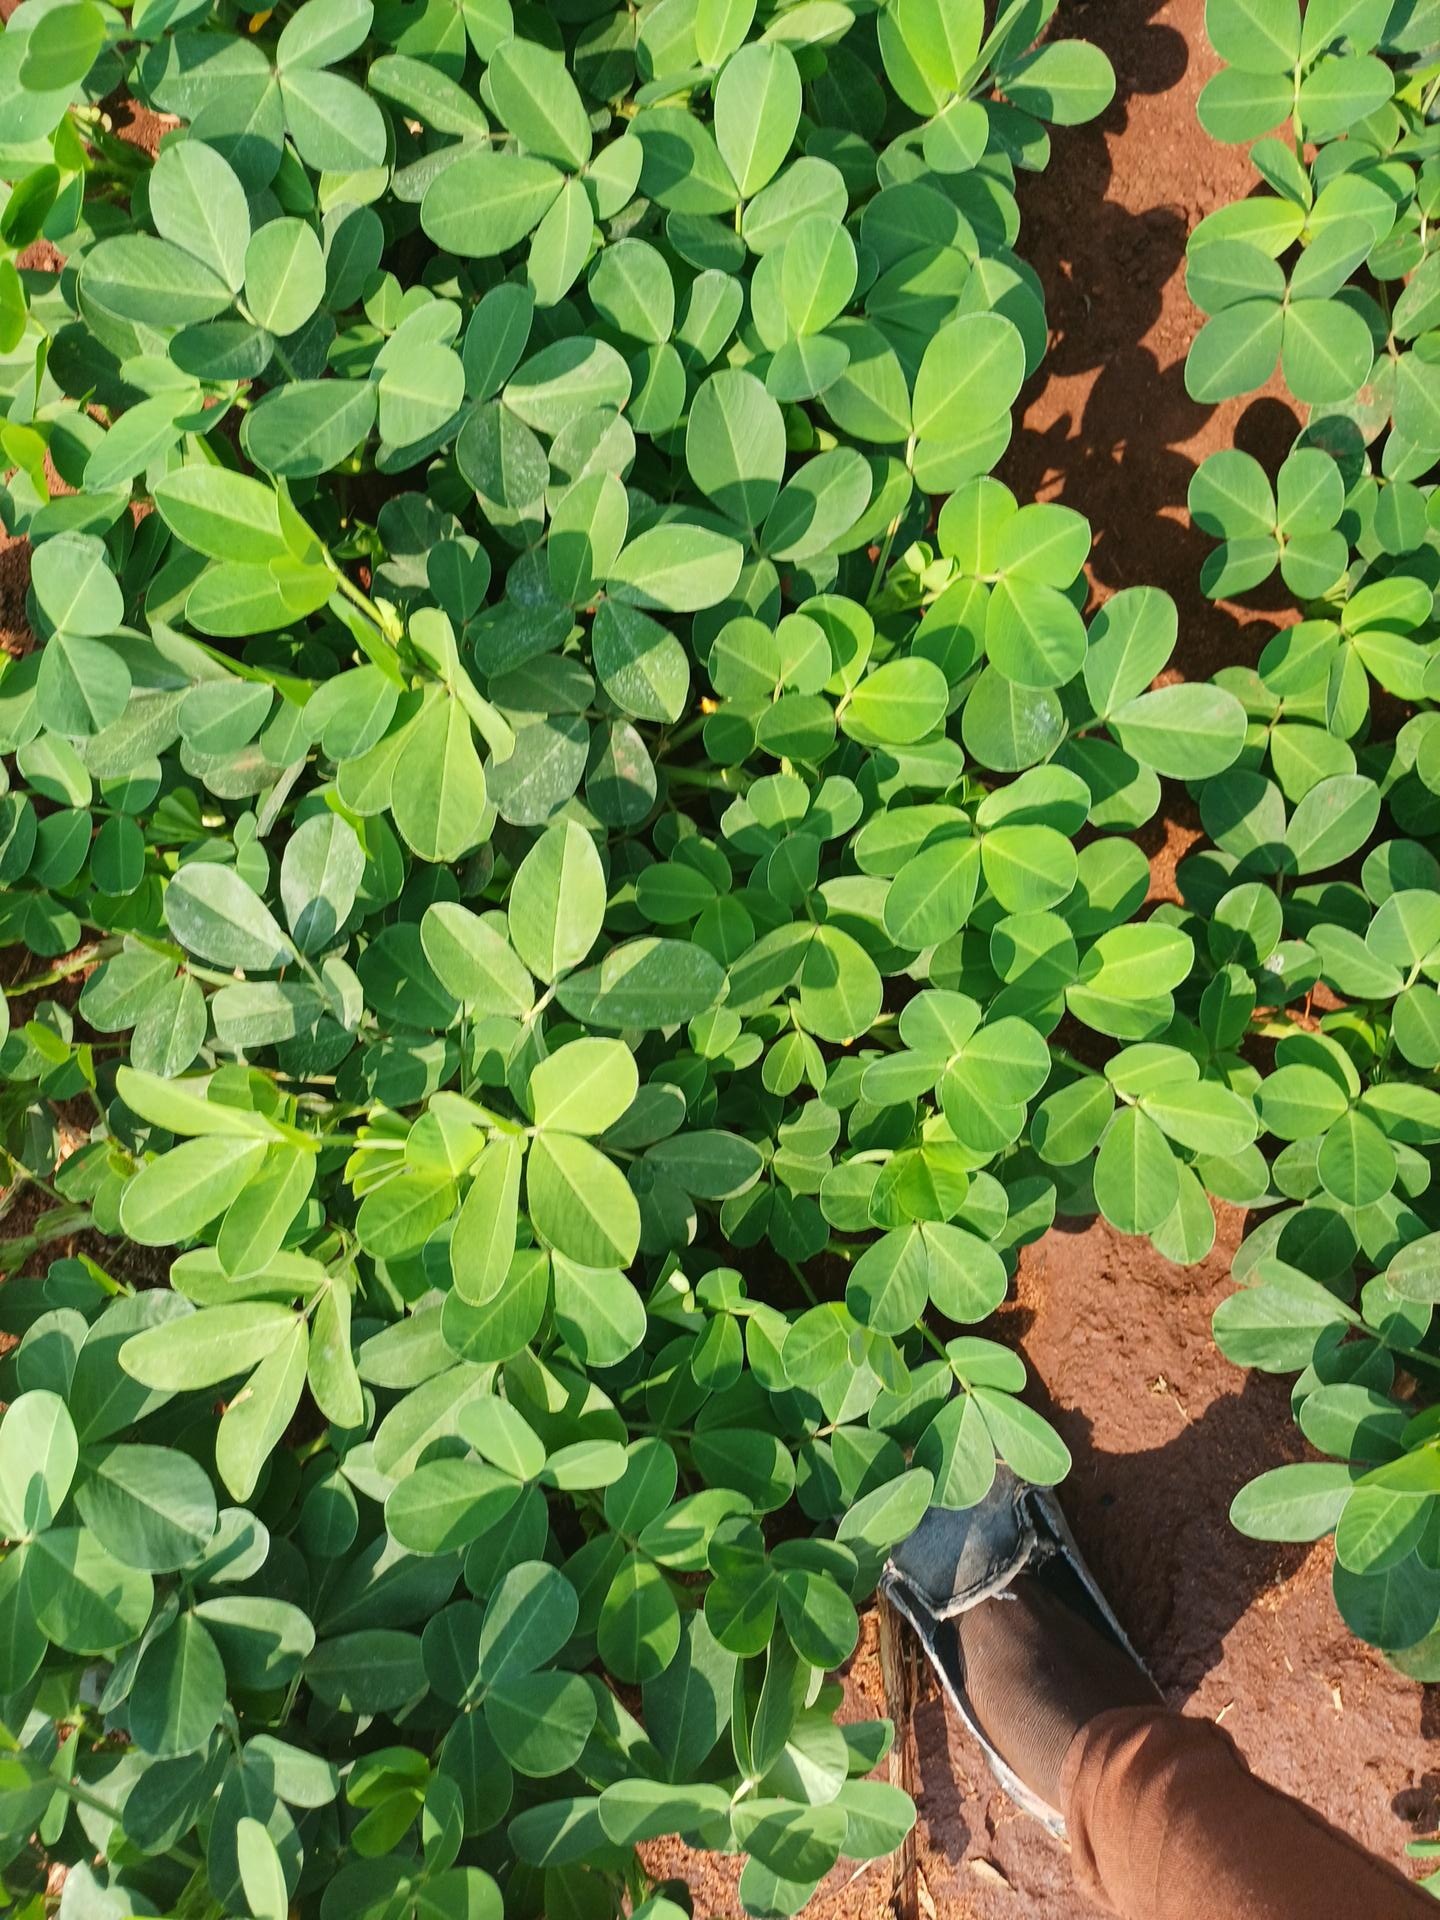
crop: groundnut
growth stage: flowering
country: Kenya
